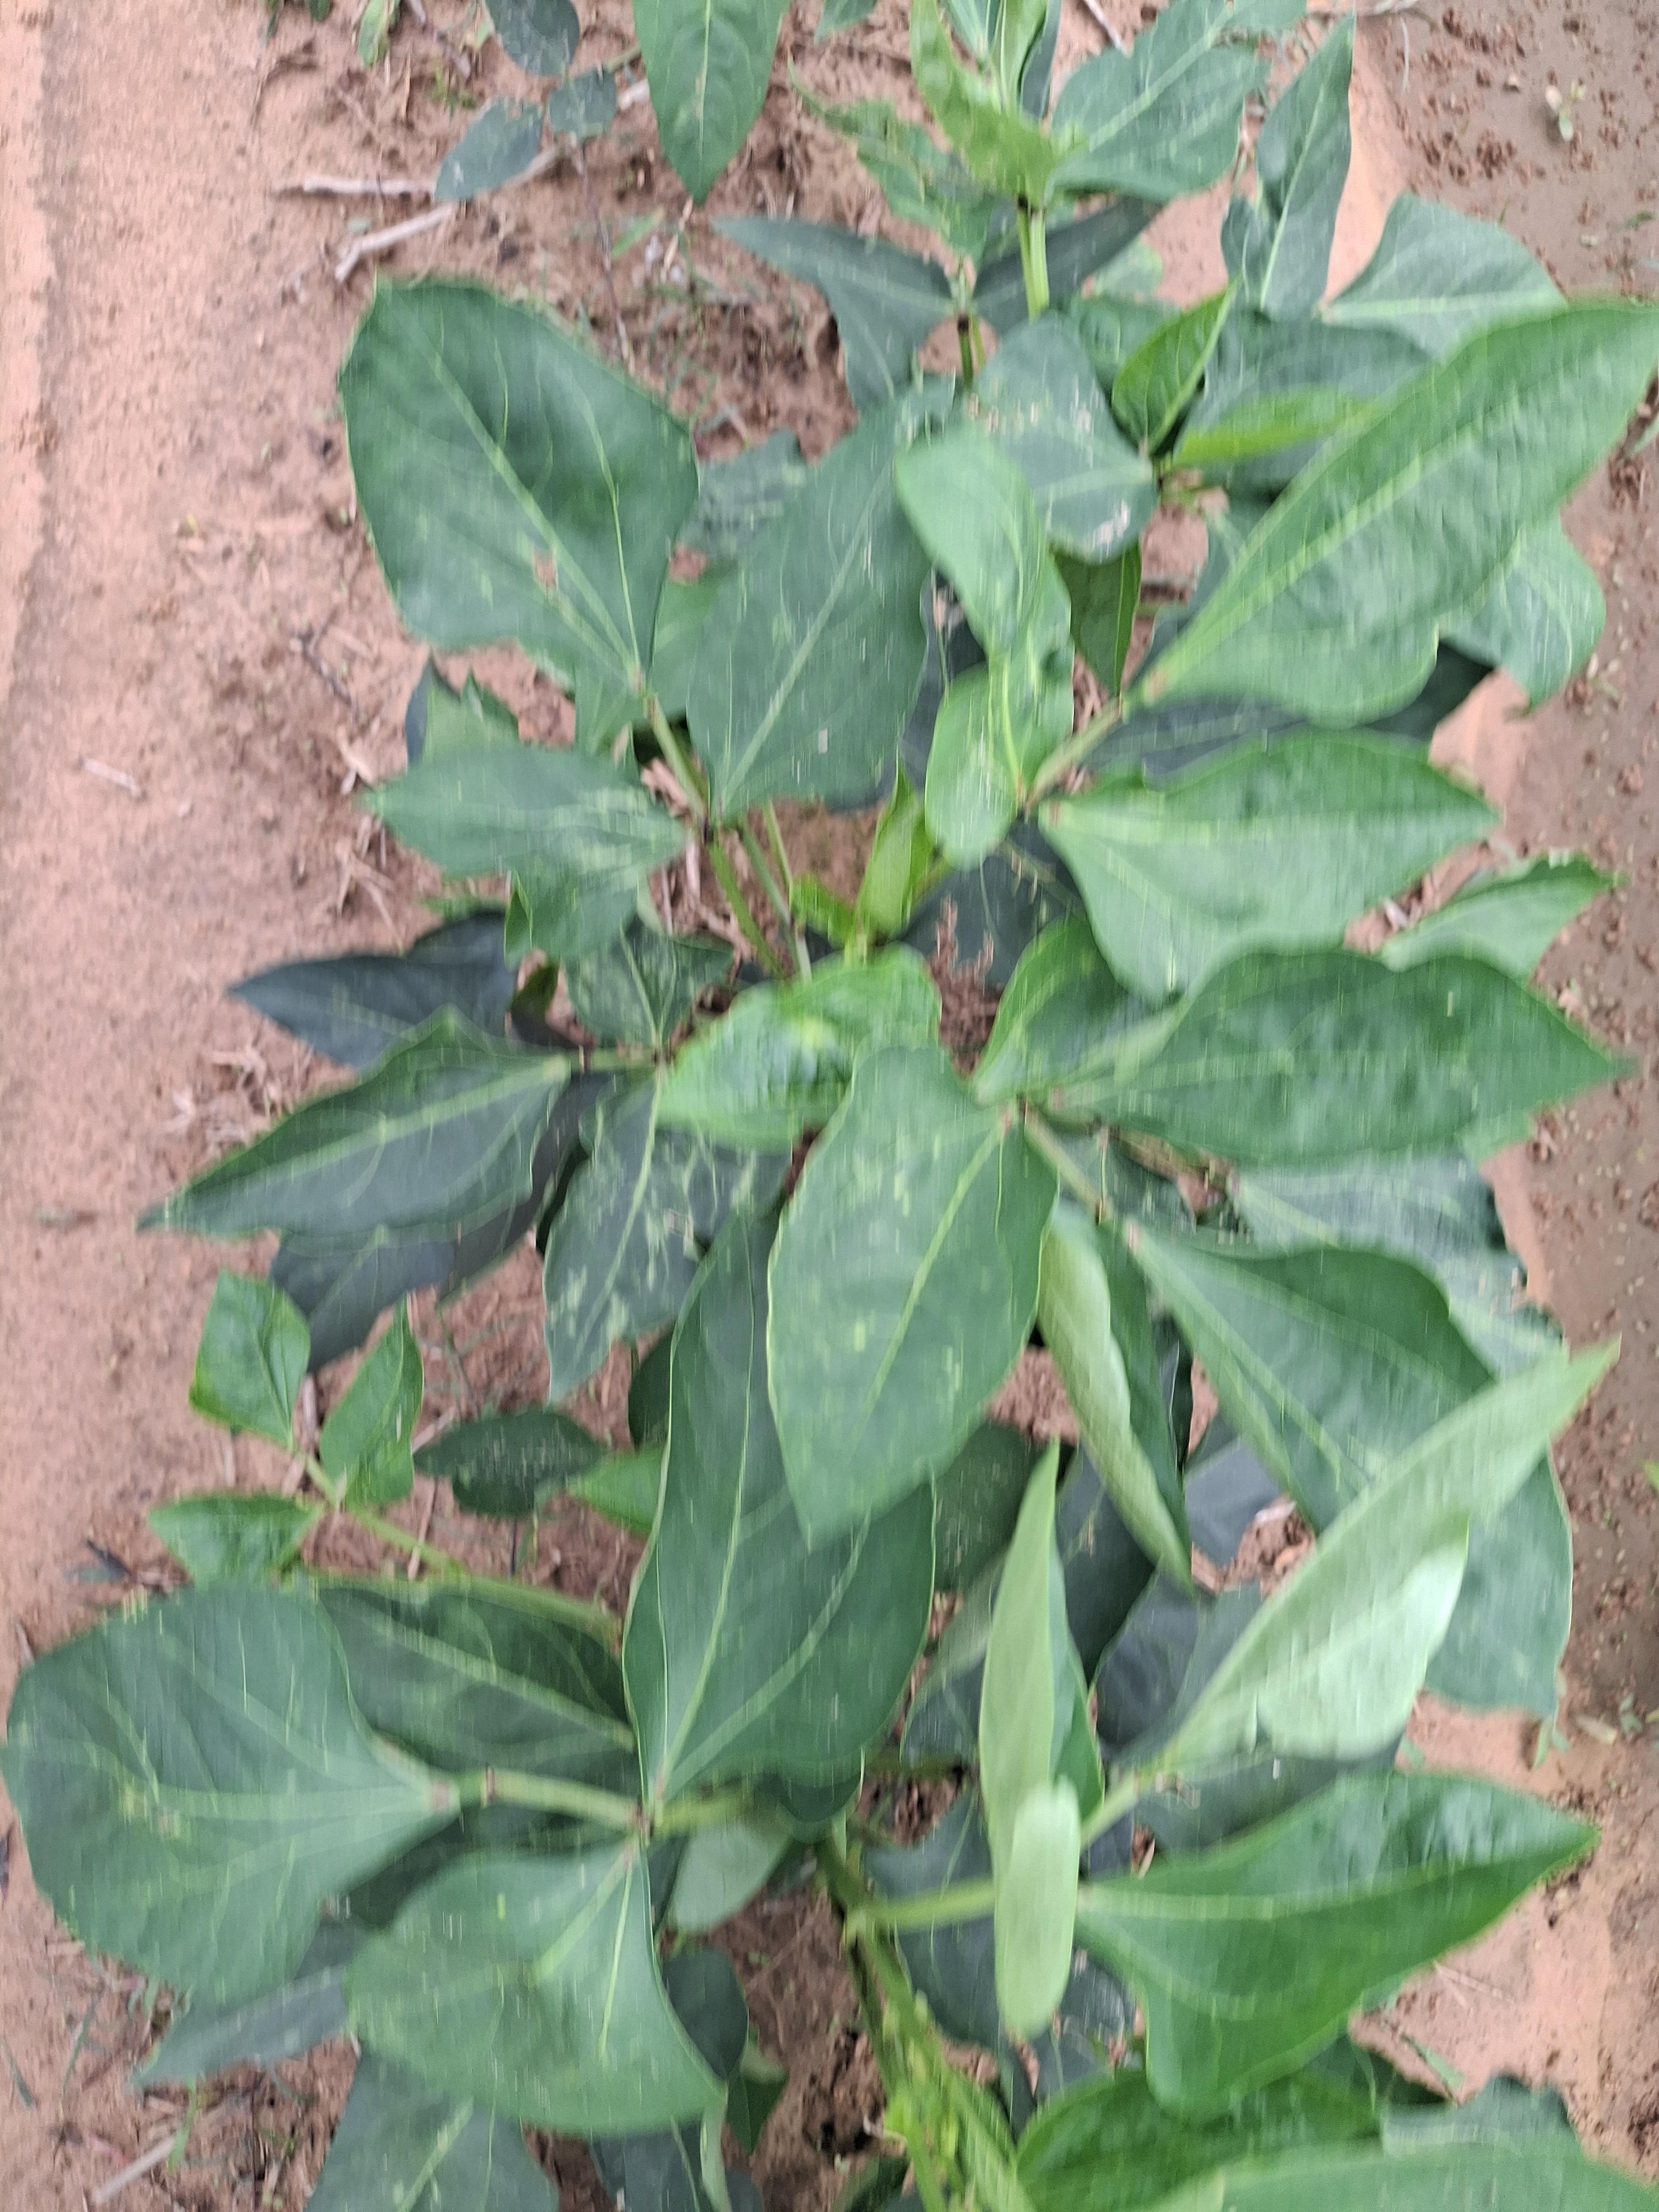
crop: cowpea
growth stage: vegetative
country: Nigeria
